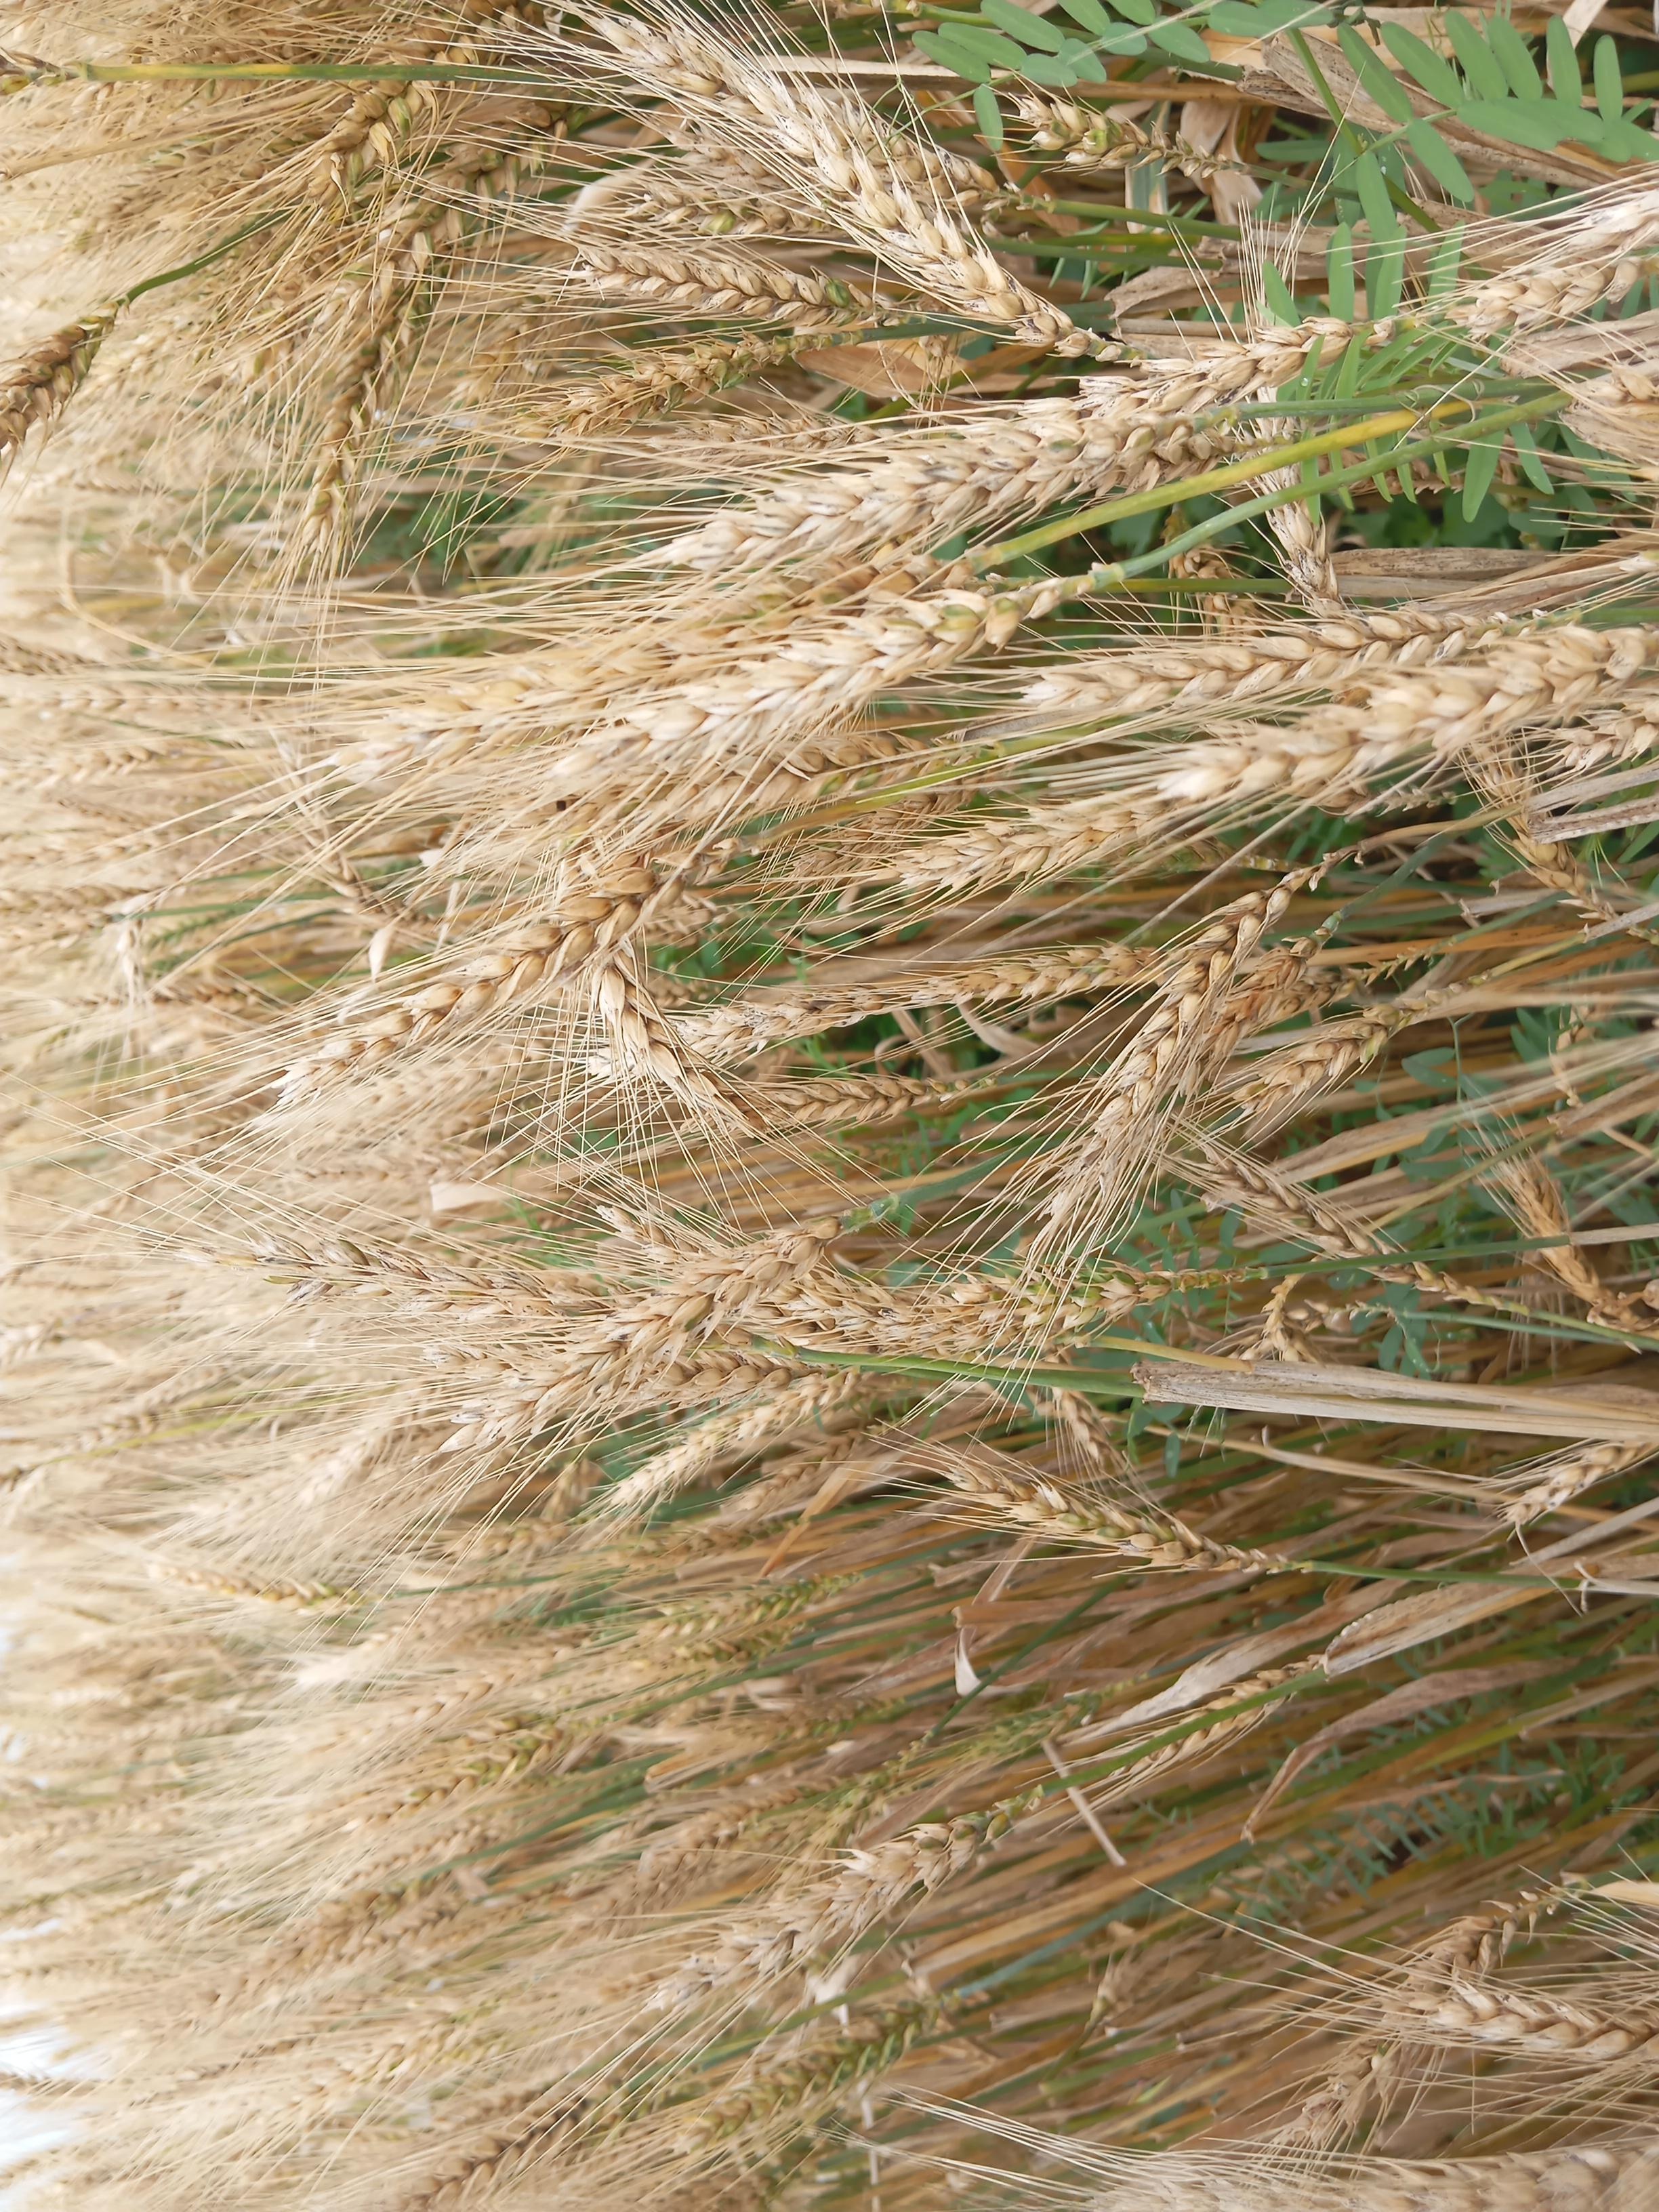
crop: wheat
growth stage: maturity
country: Kenya
